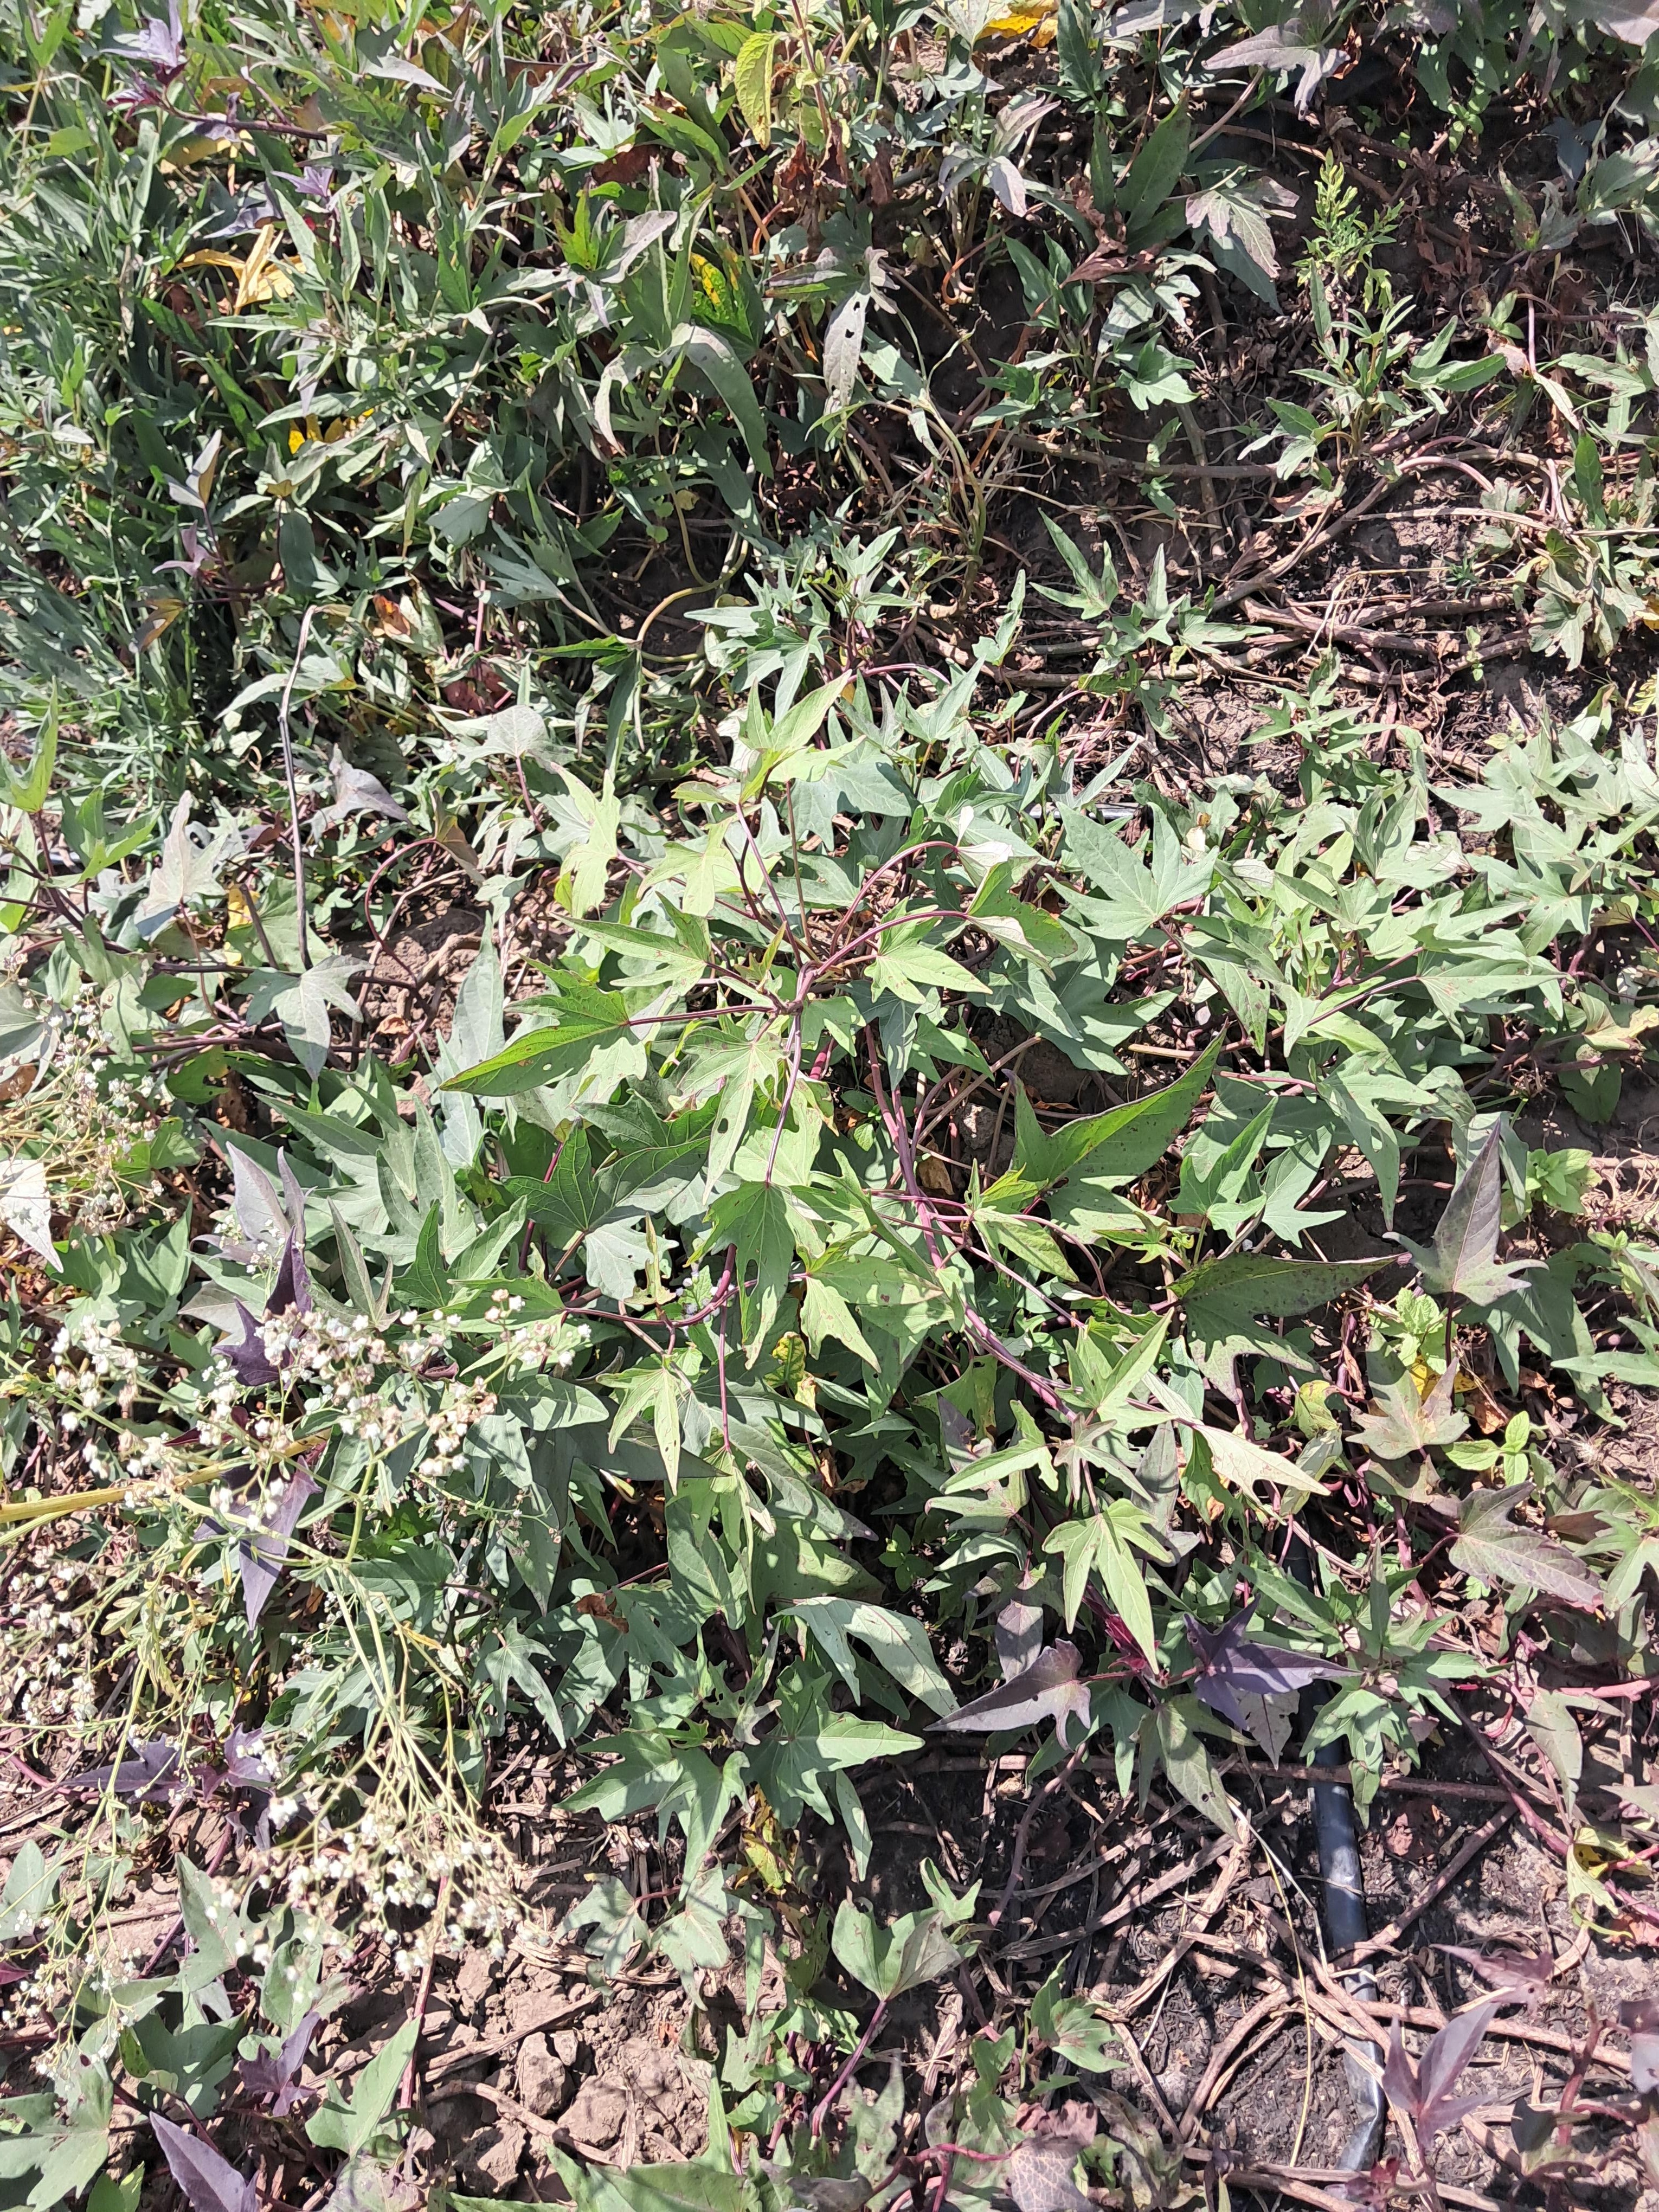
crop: sweet potato
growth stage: flowering
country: Tanzania
